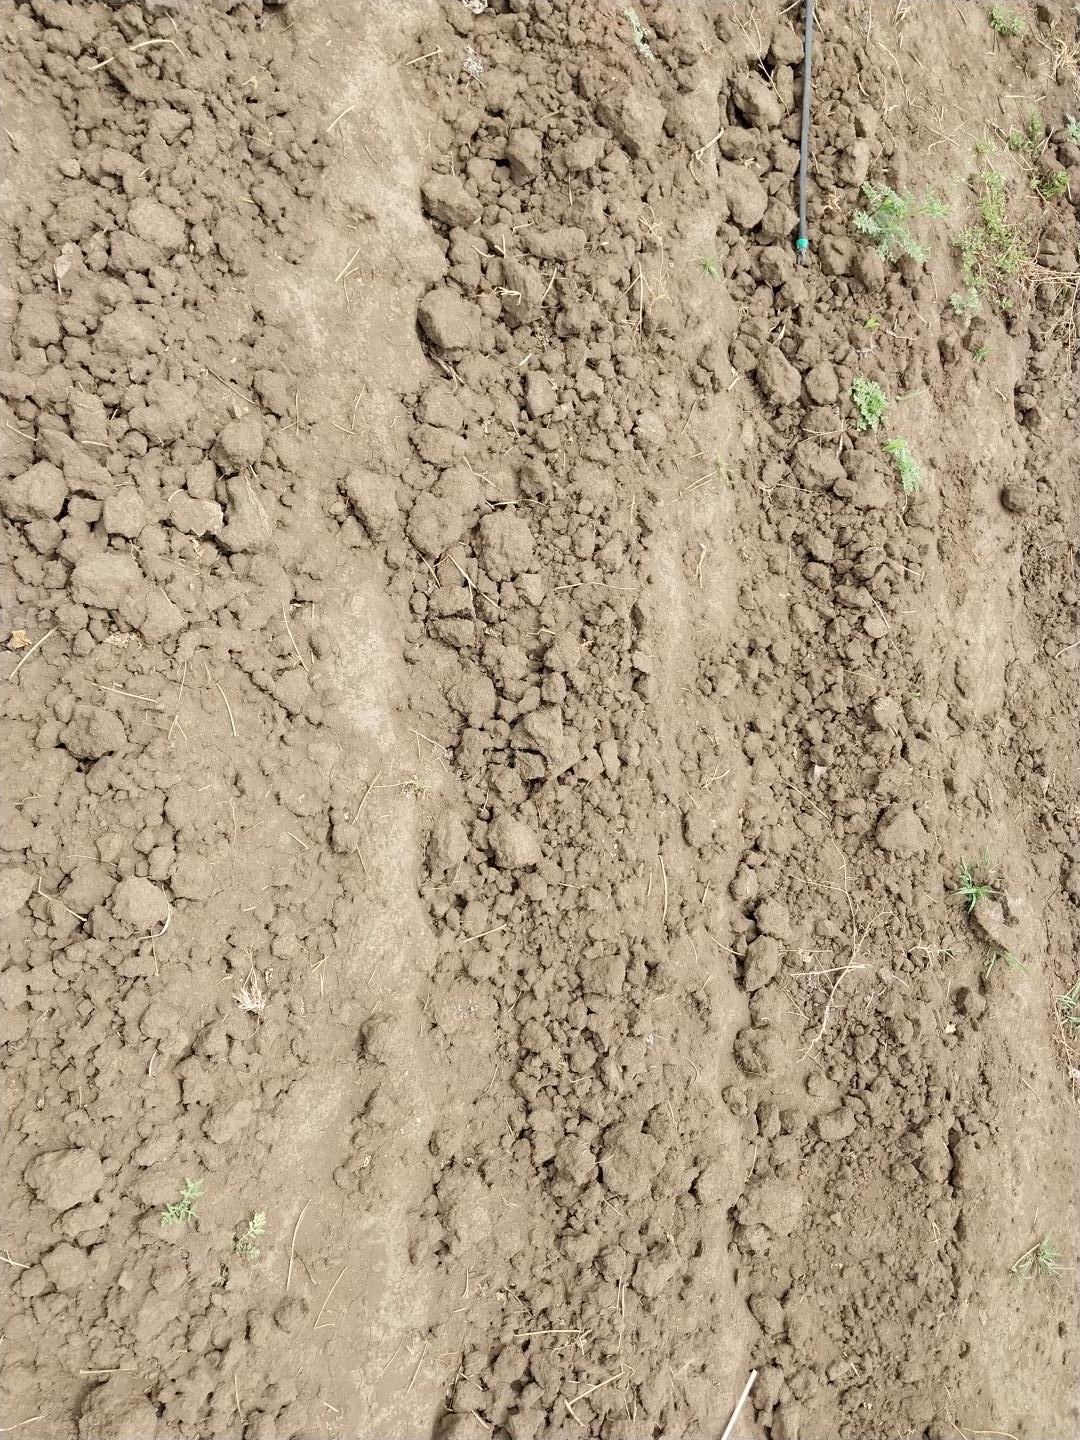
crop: maize
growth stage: emergence
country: Tanzania
